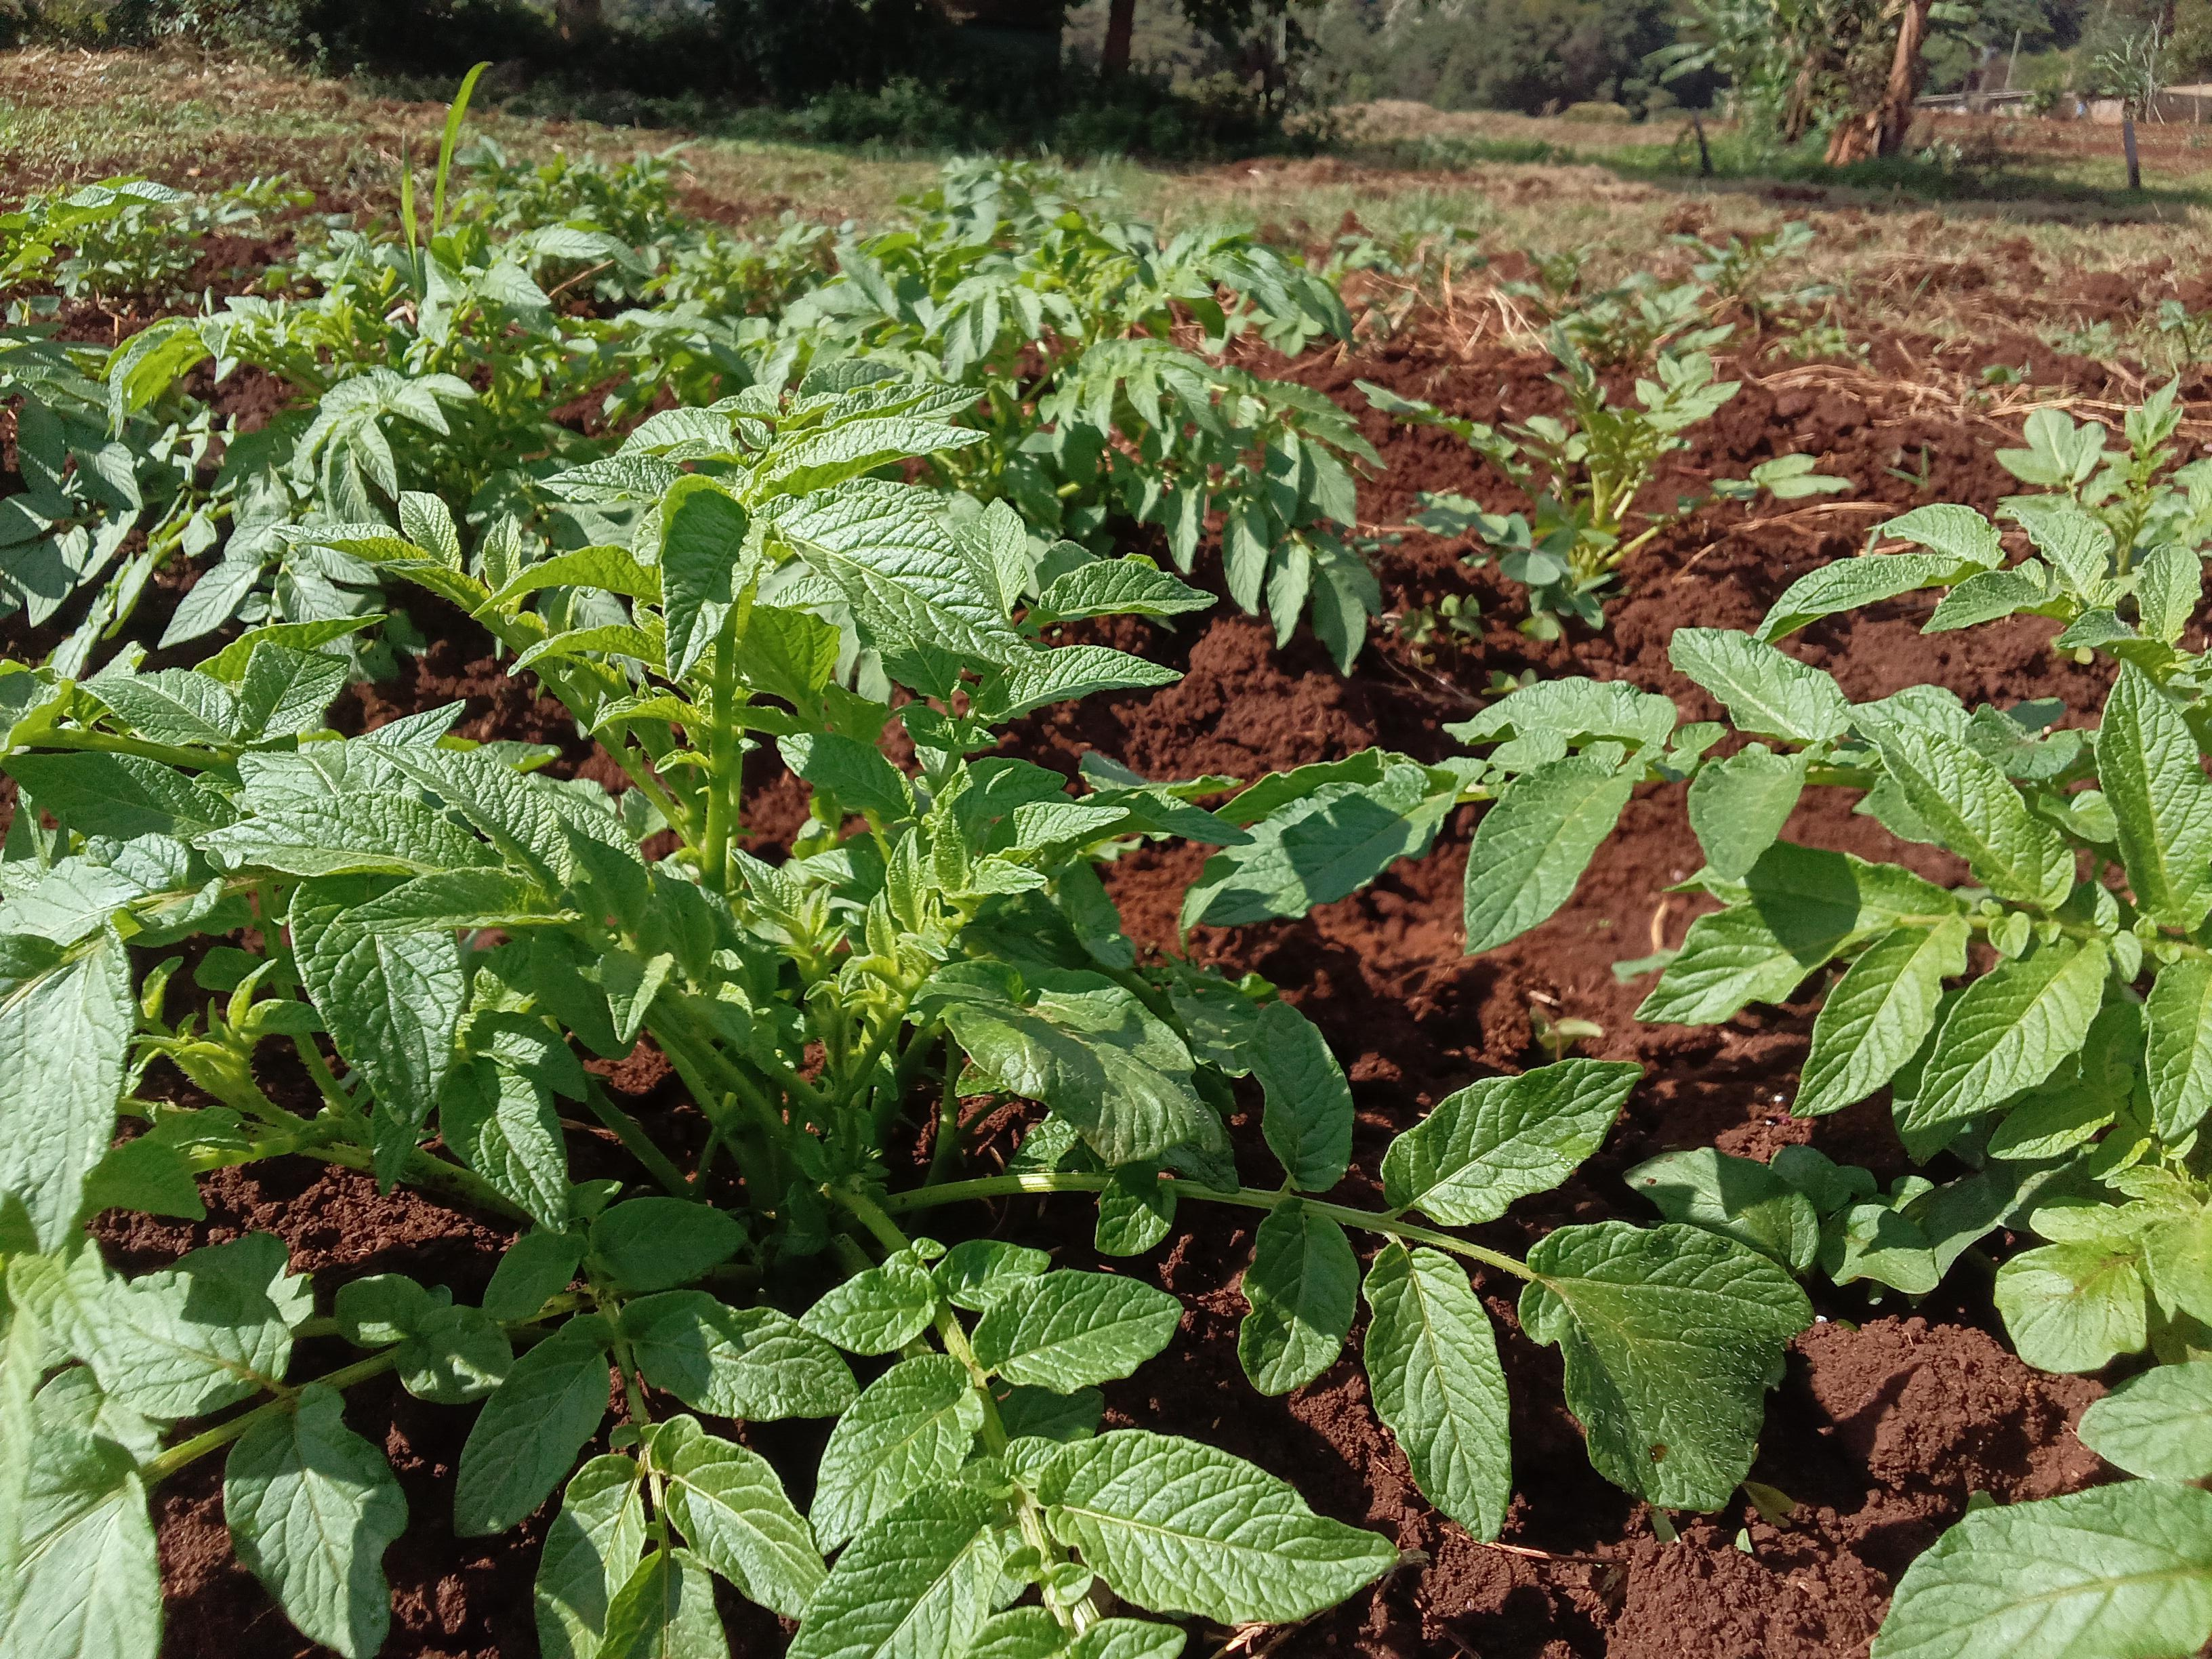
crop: potato
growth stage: vegetative
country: Kenya
